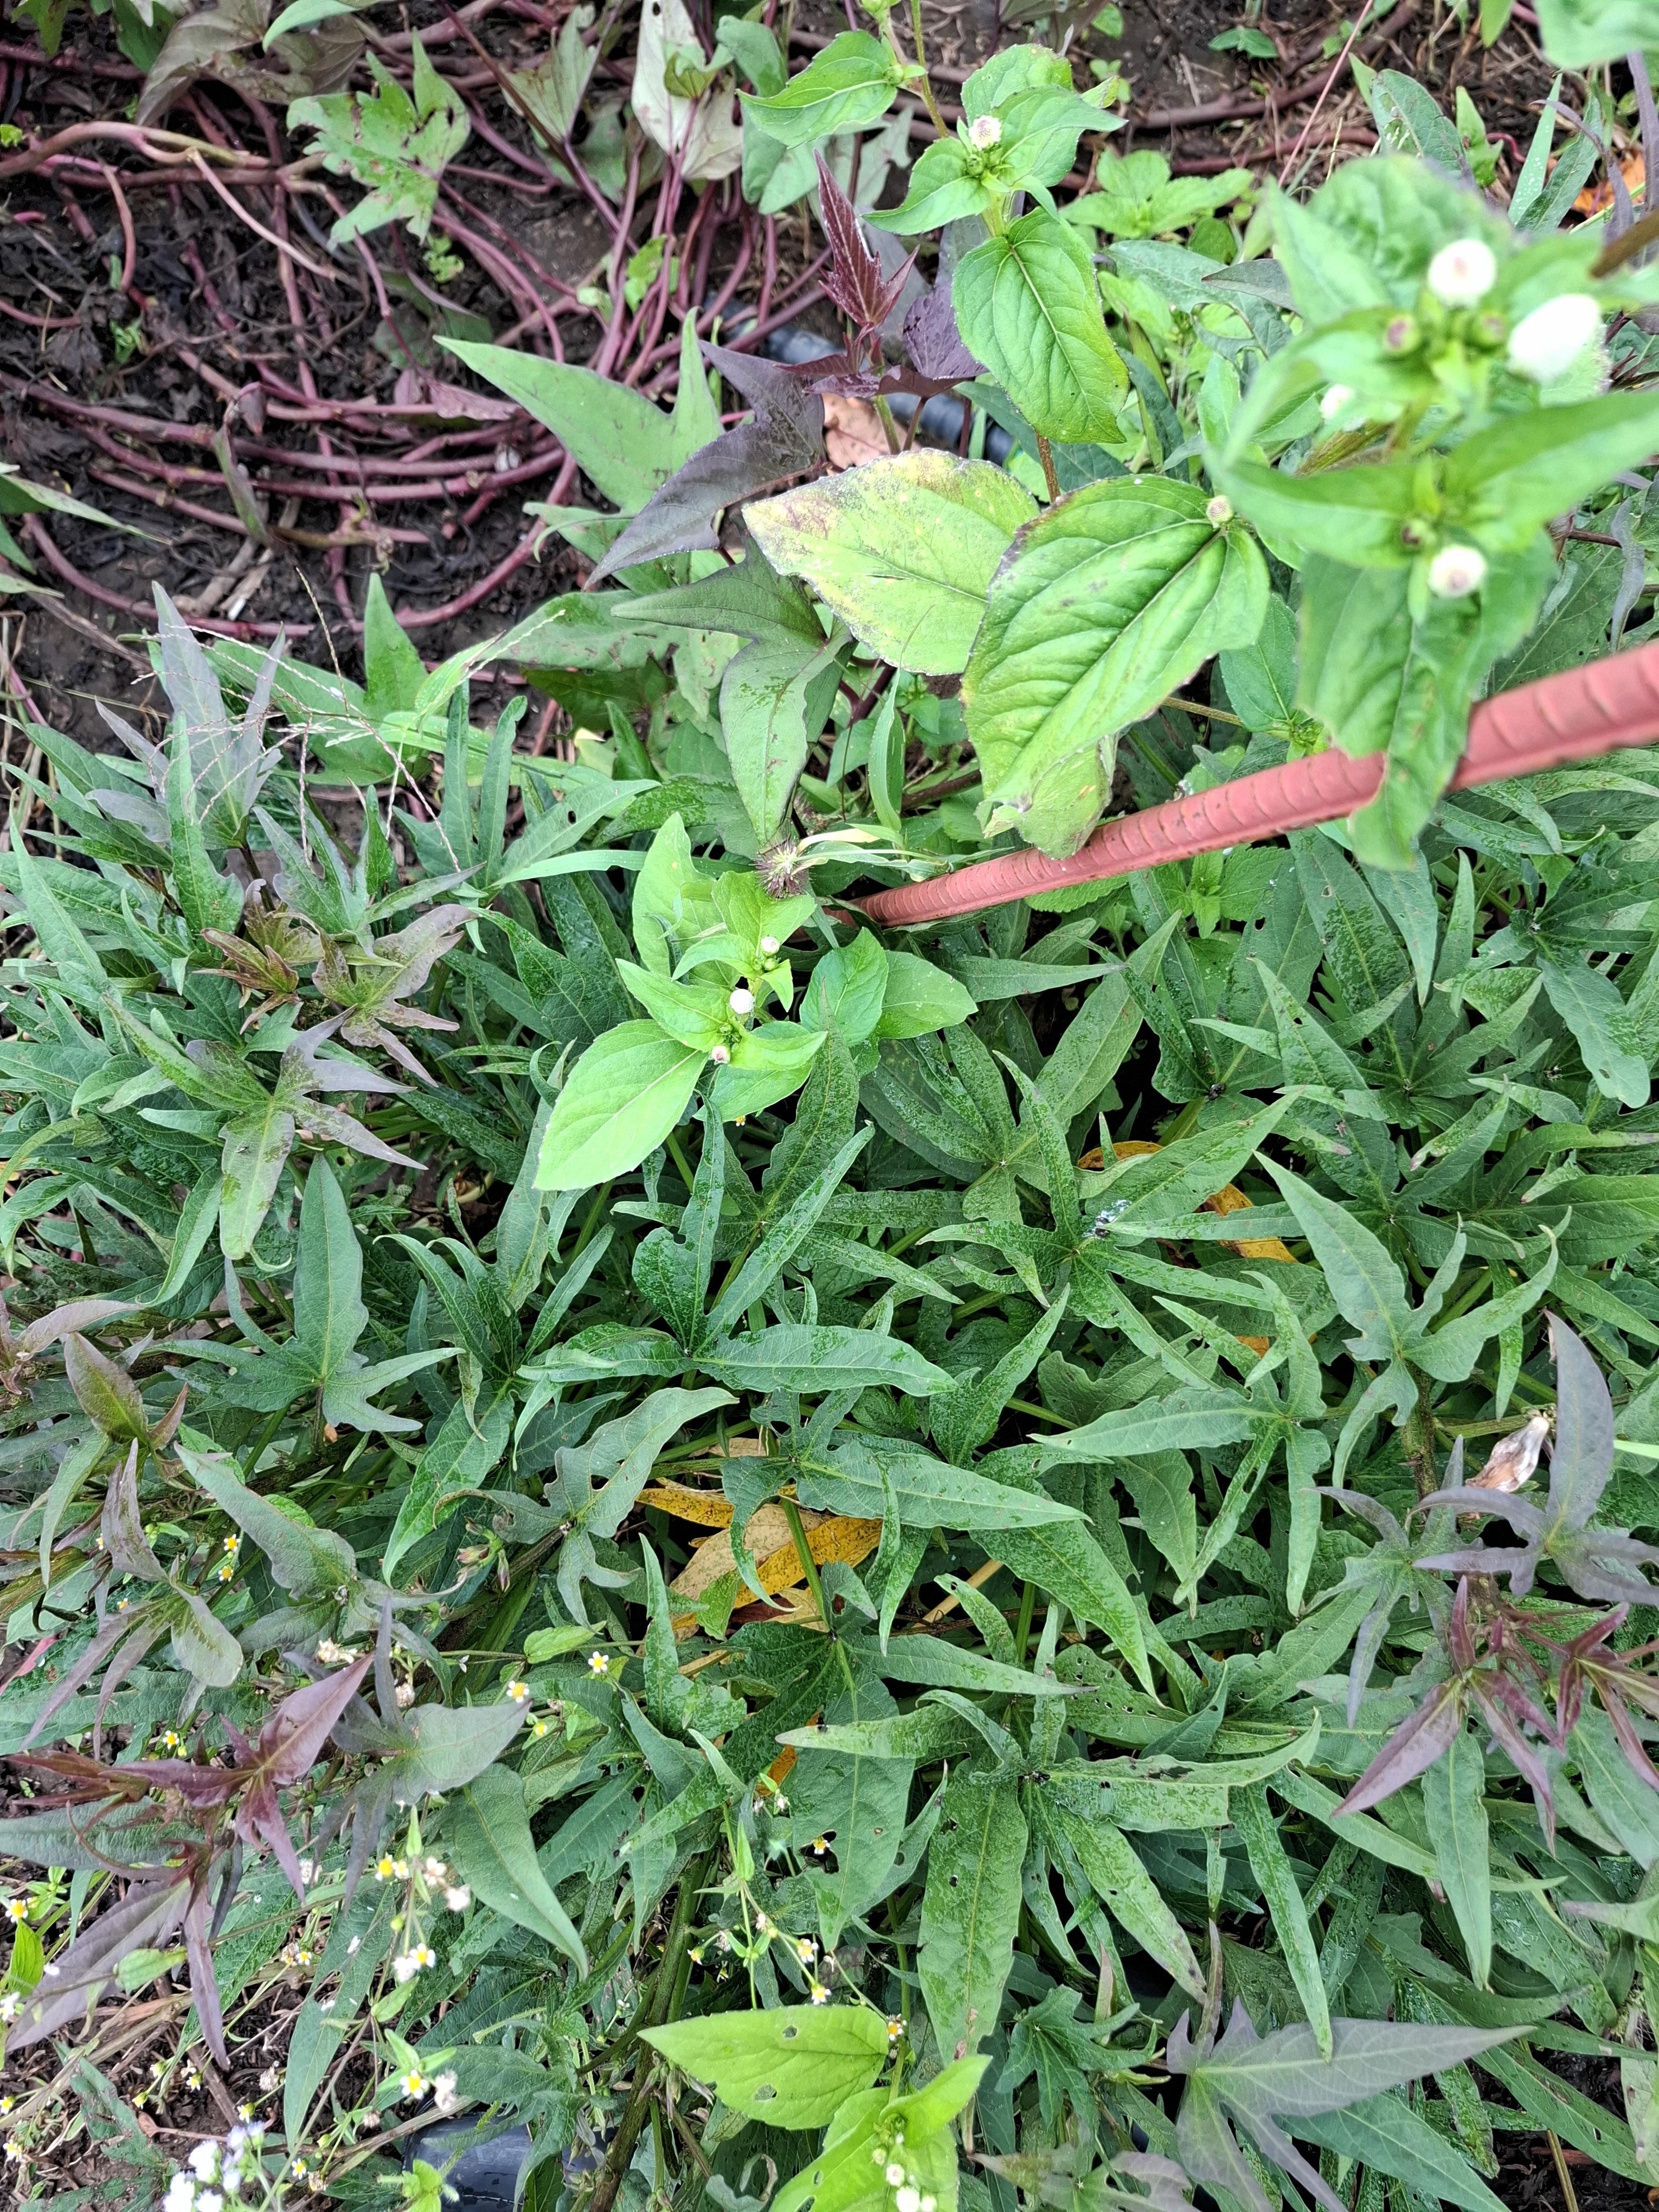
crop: sweet potato
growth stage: flowering
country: Tanzania
